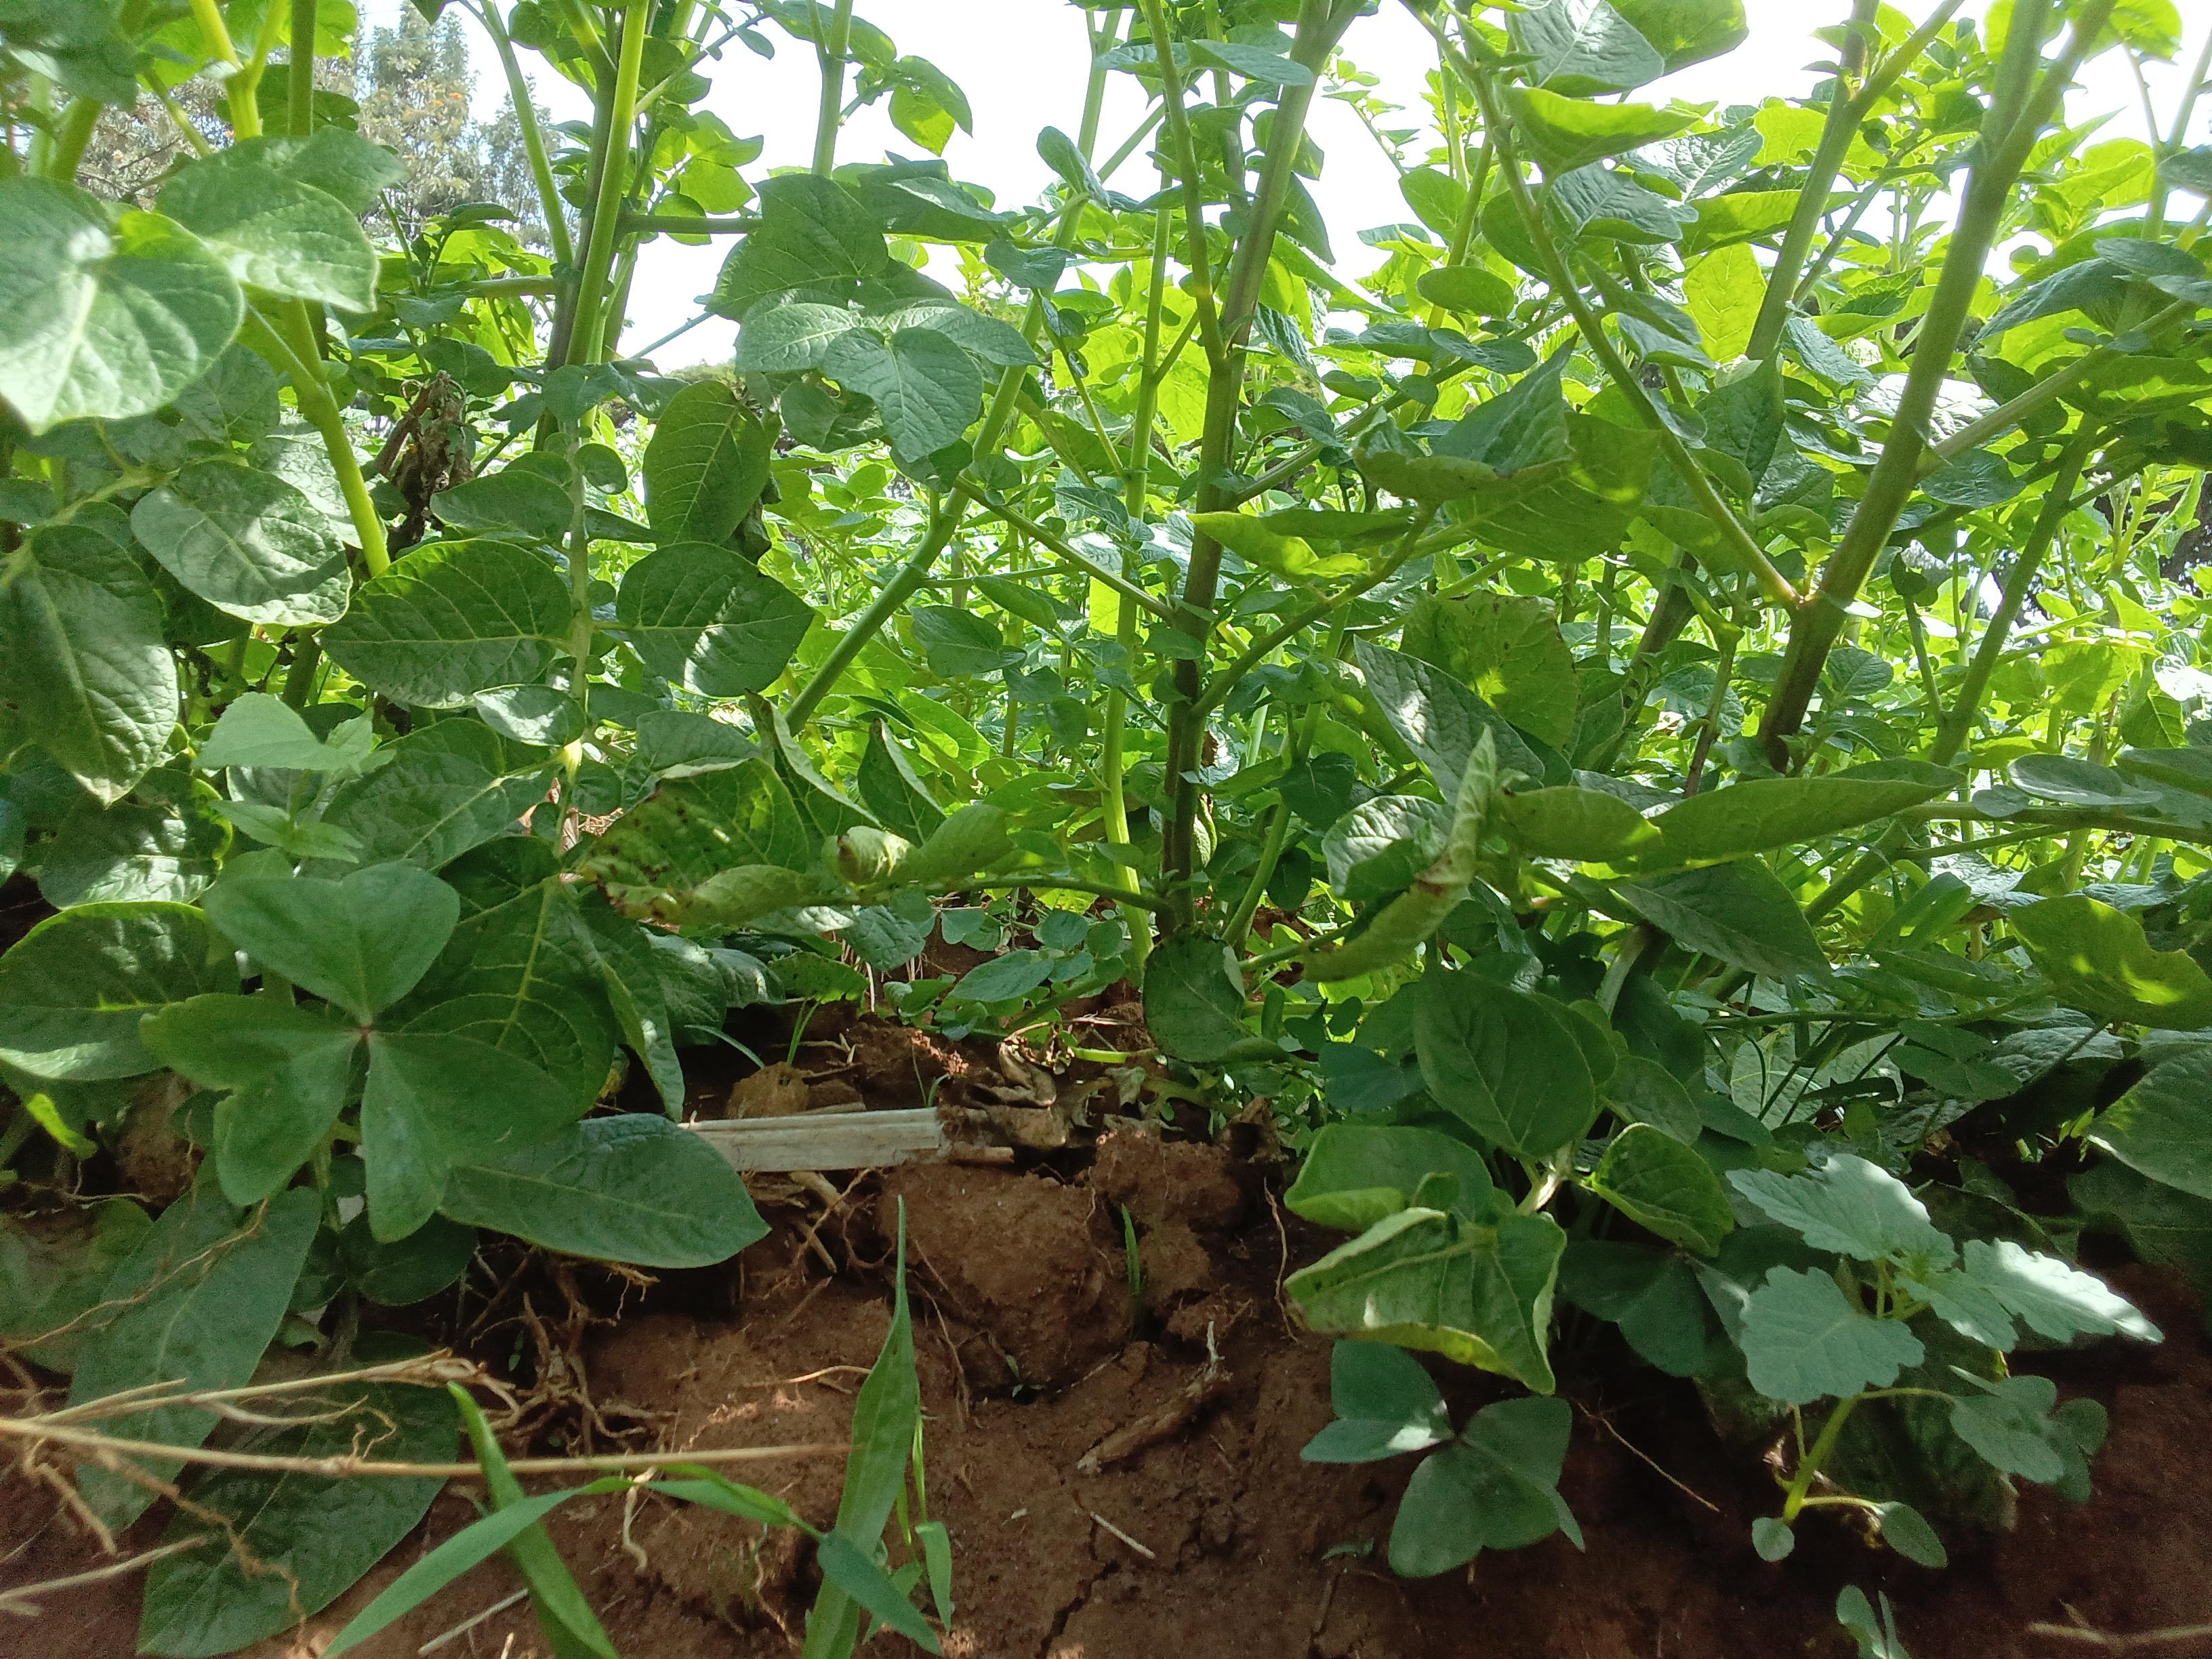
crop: potato
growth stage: vegetative
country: Kenya
